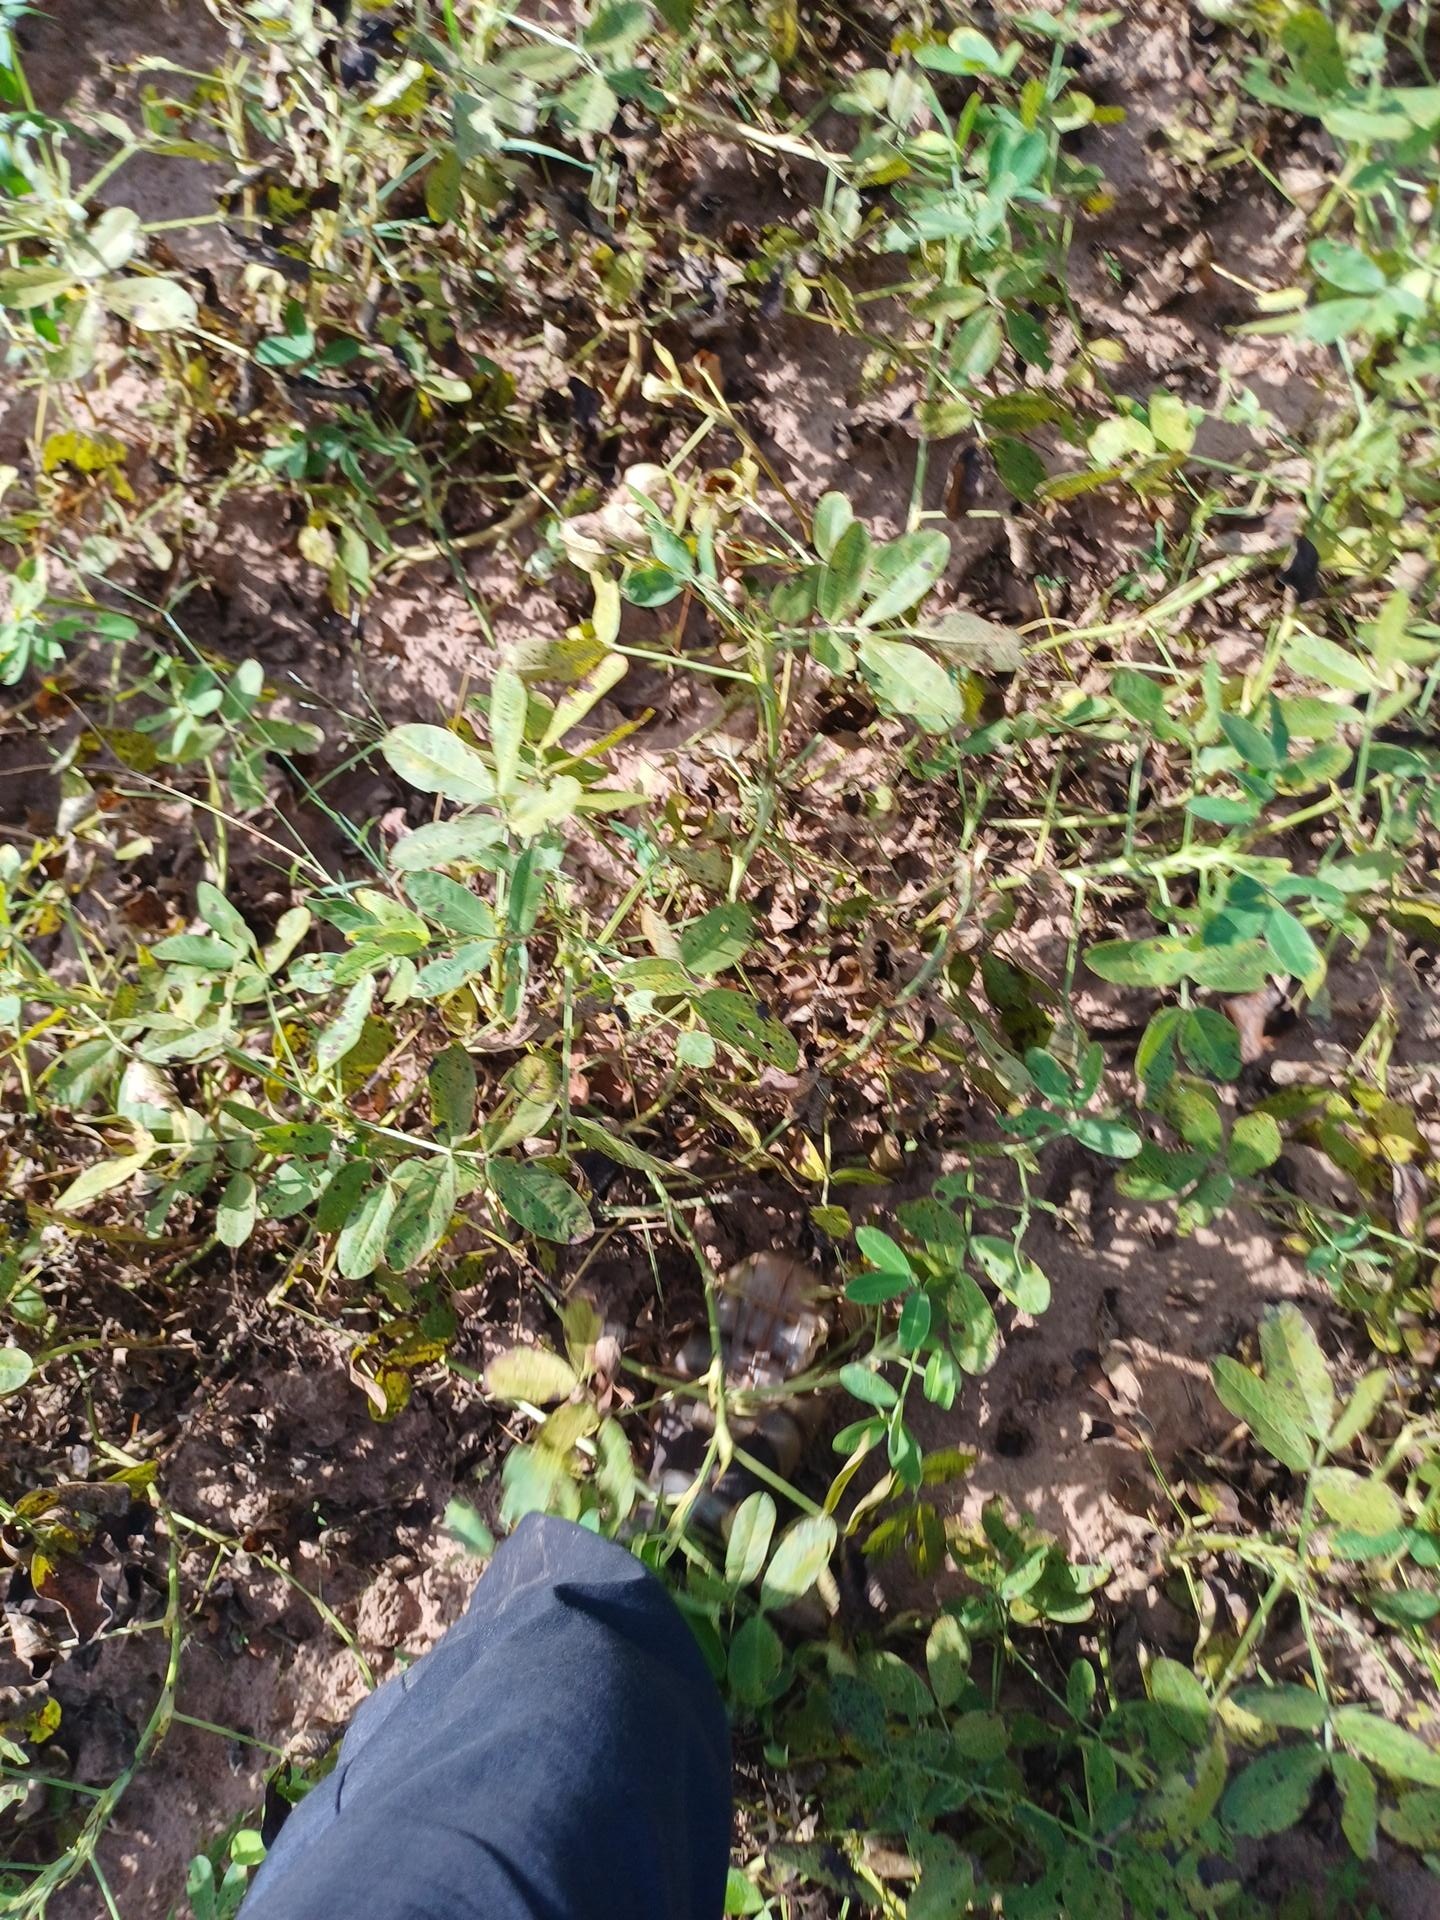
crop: groundnut
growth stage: flowering
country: Senegal
